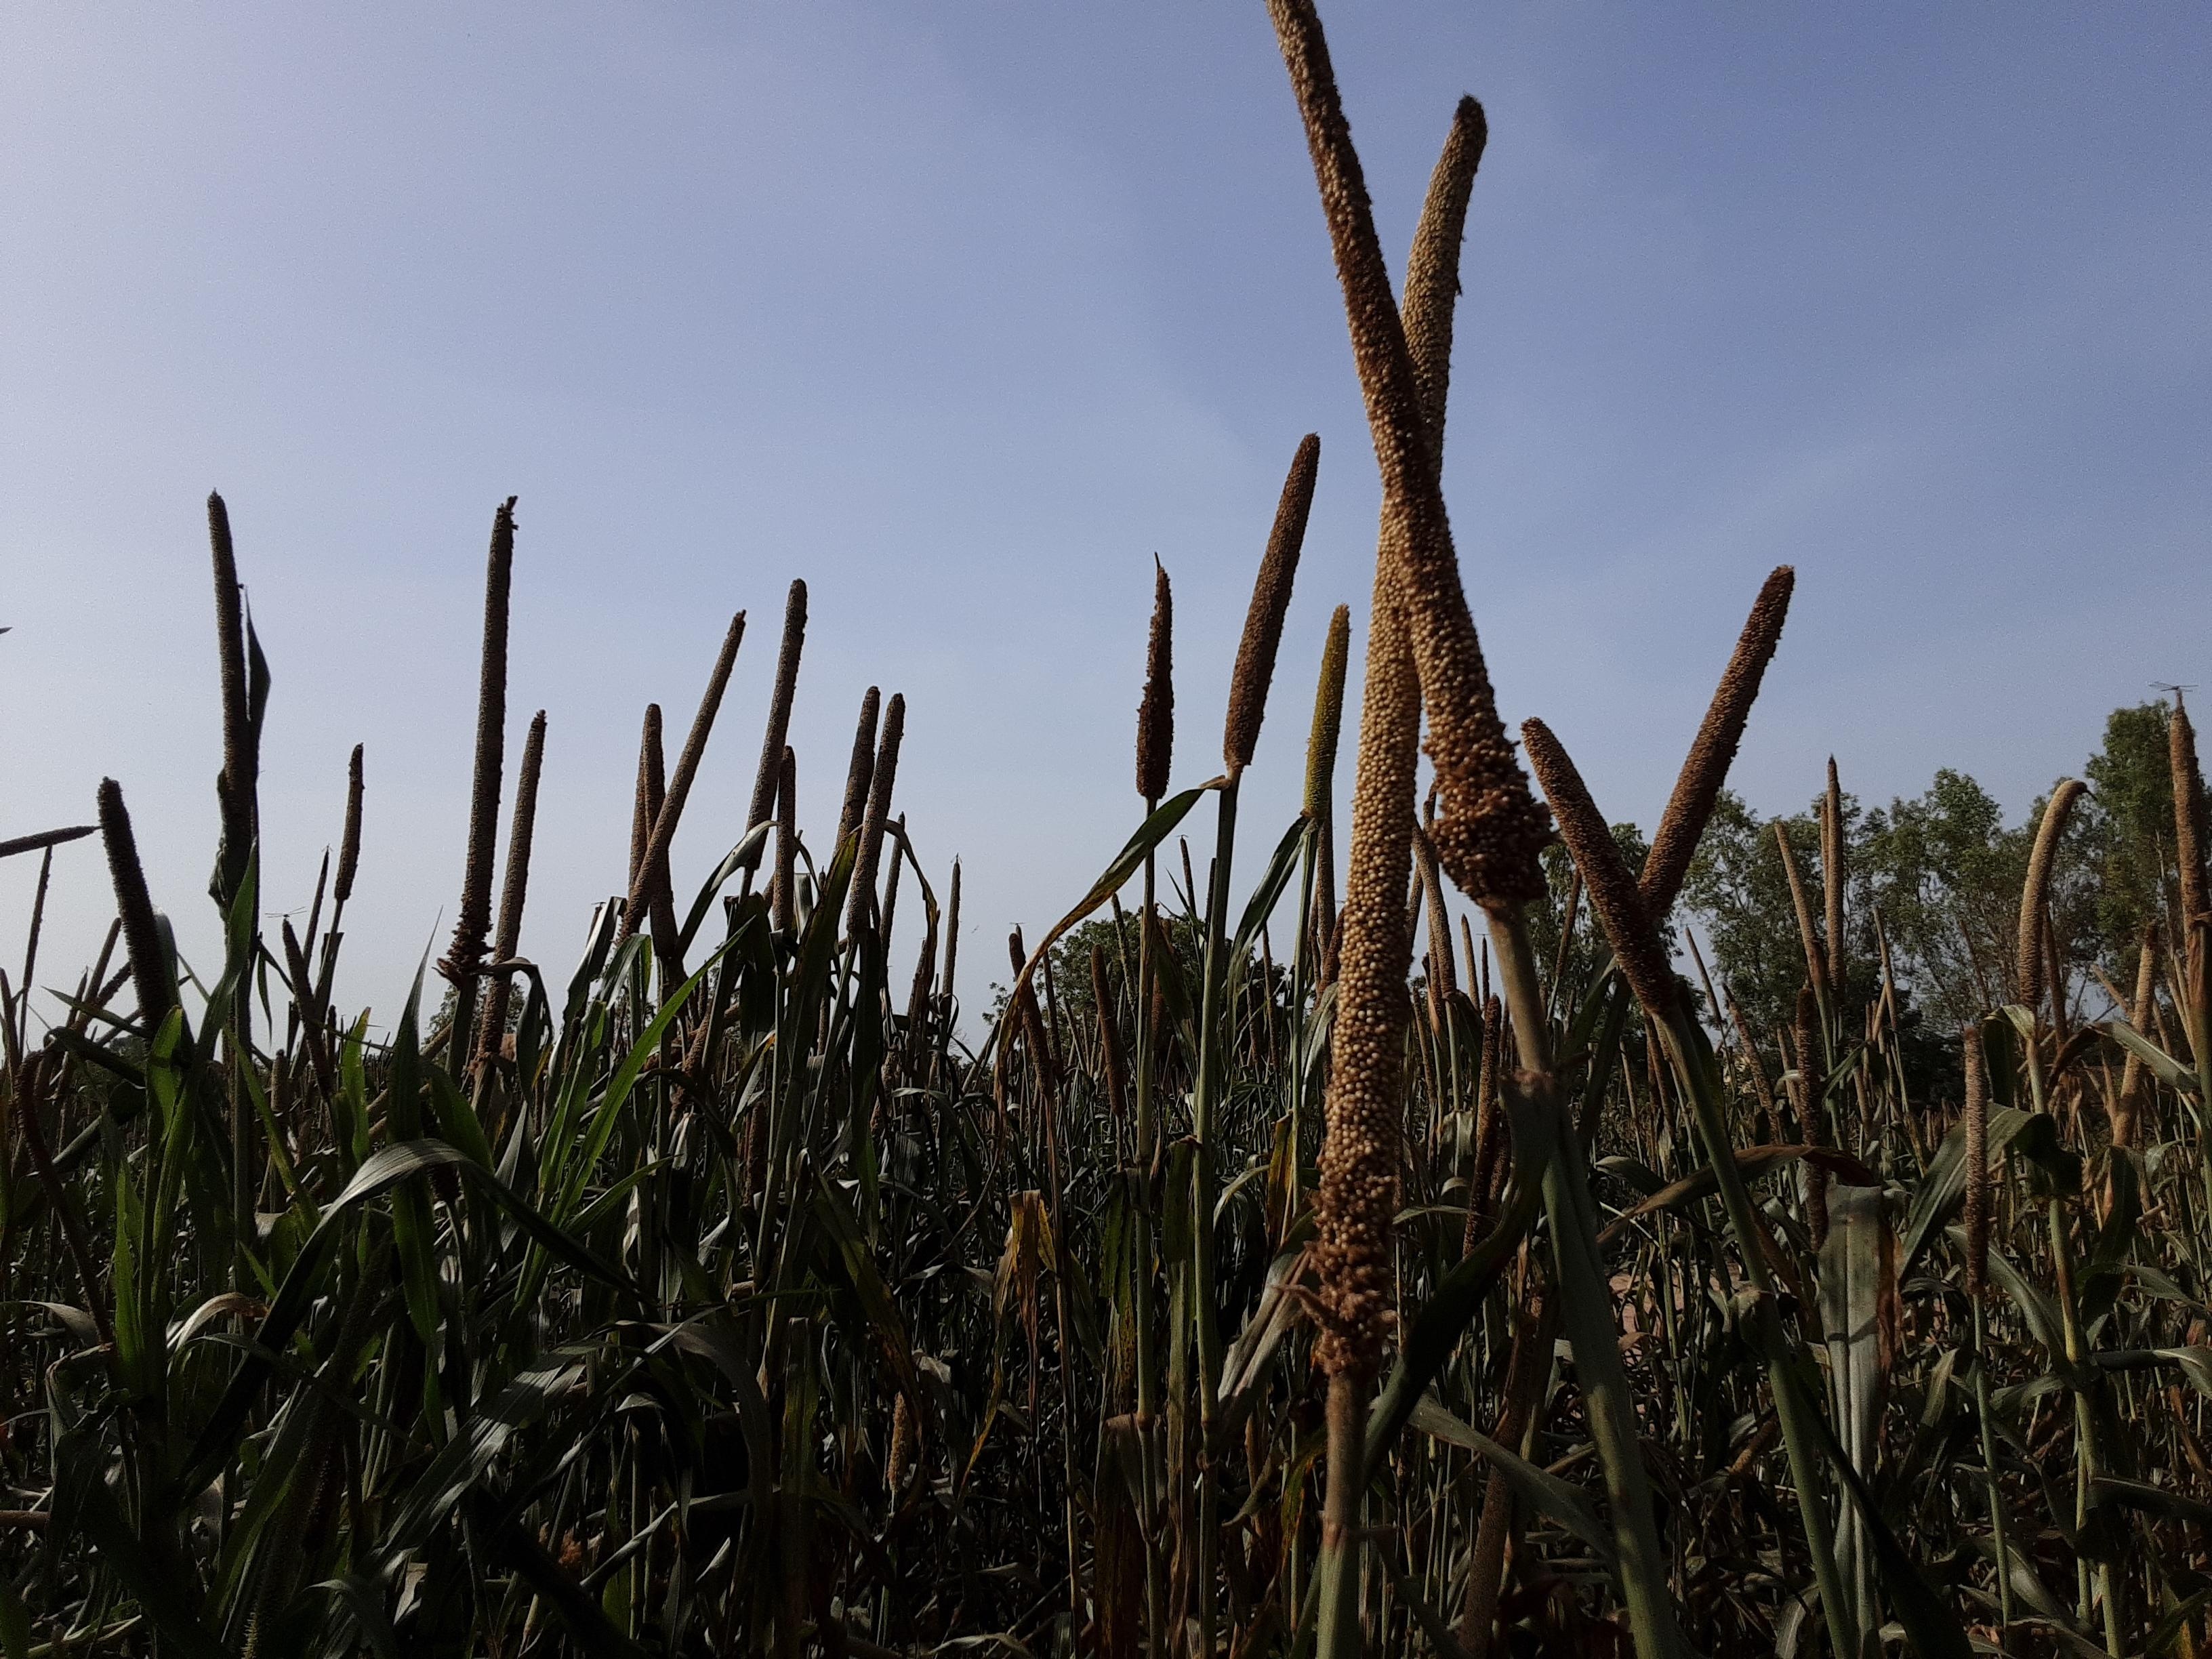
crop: pearl millet
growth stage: filling grain
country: Senegal
